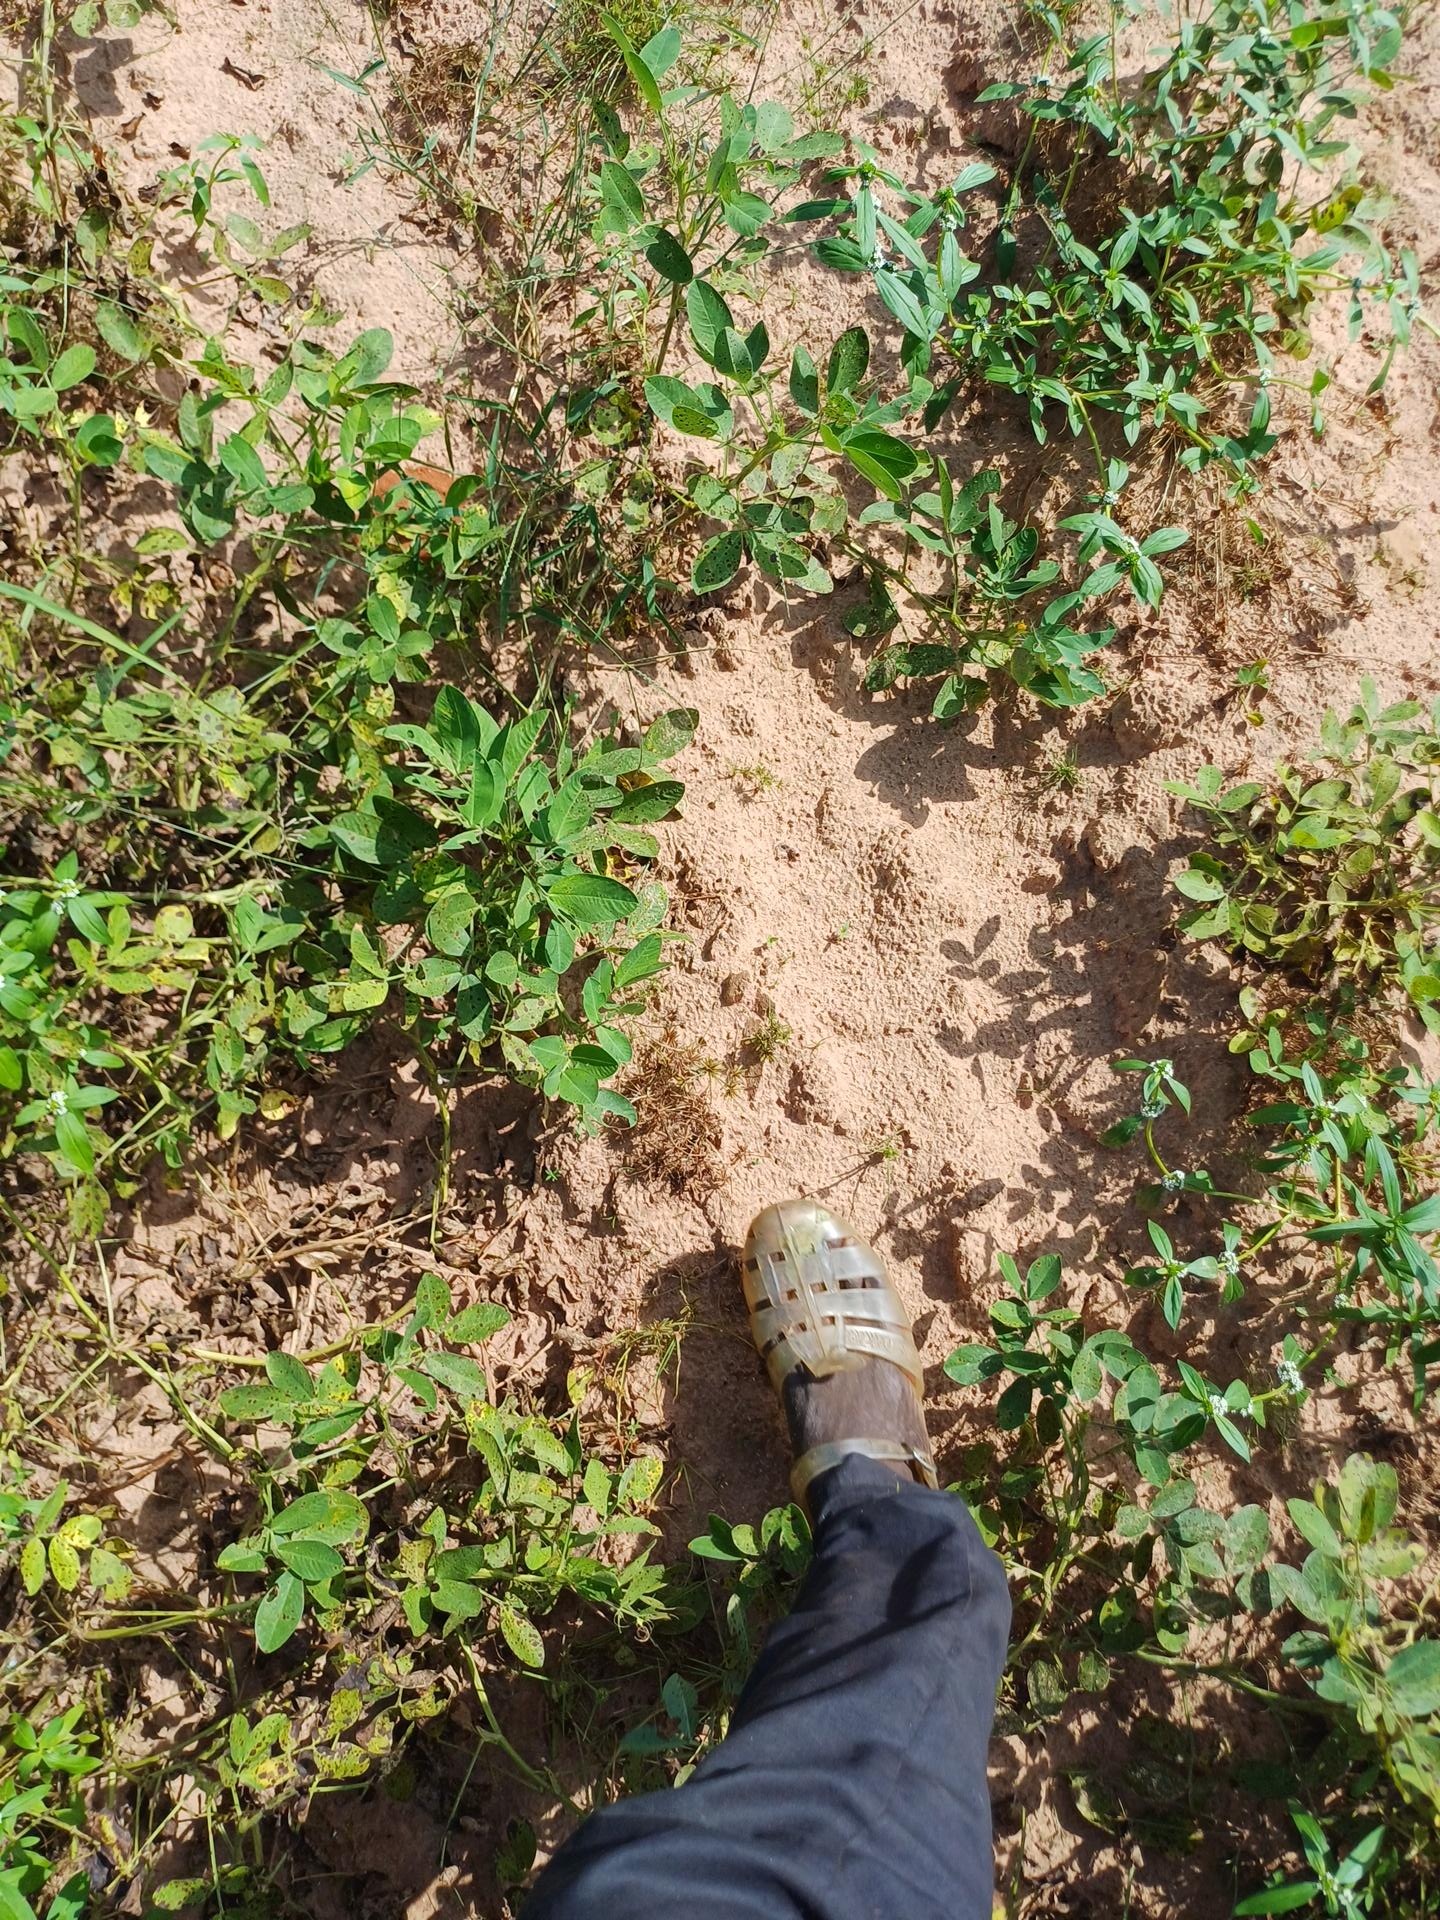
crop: groundnut
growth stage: flowering
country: Senegal
